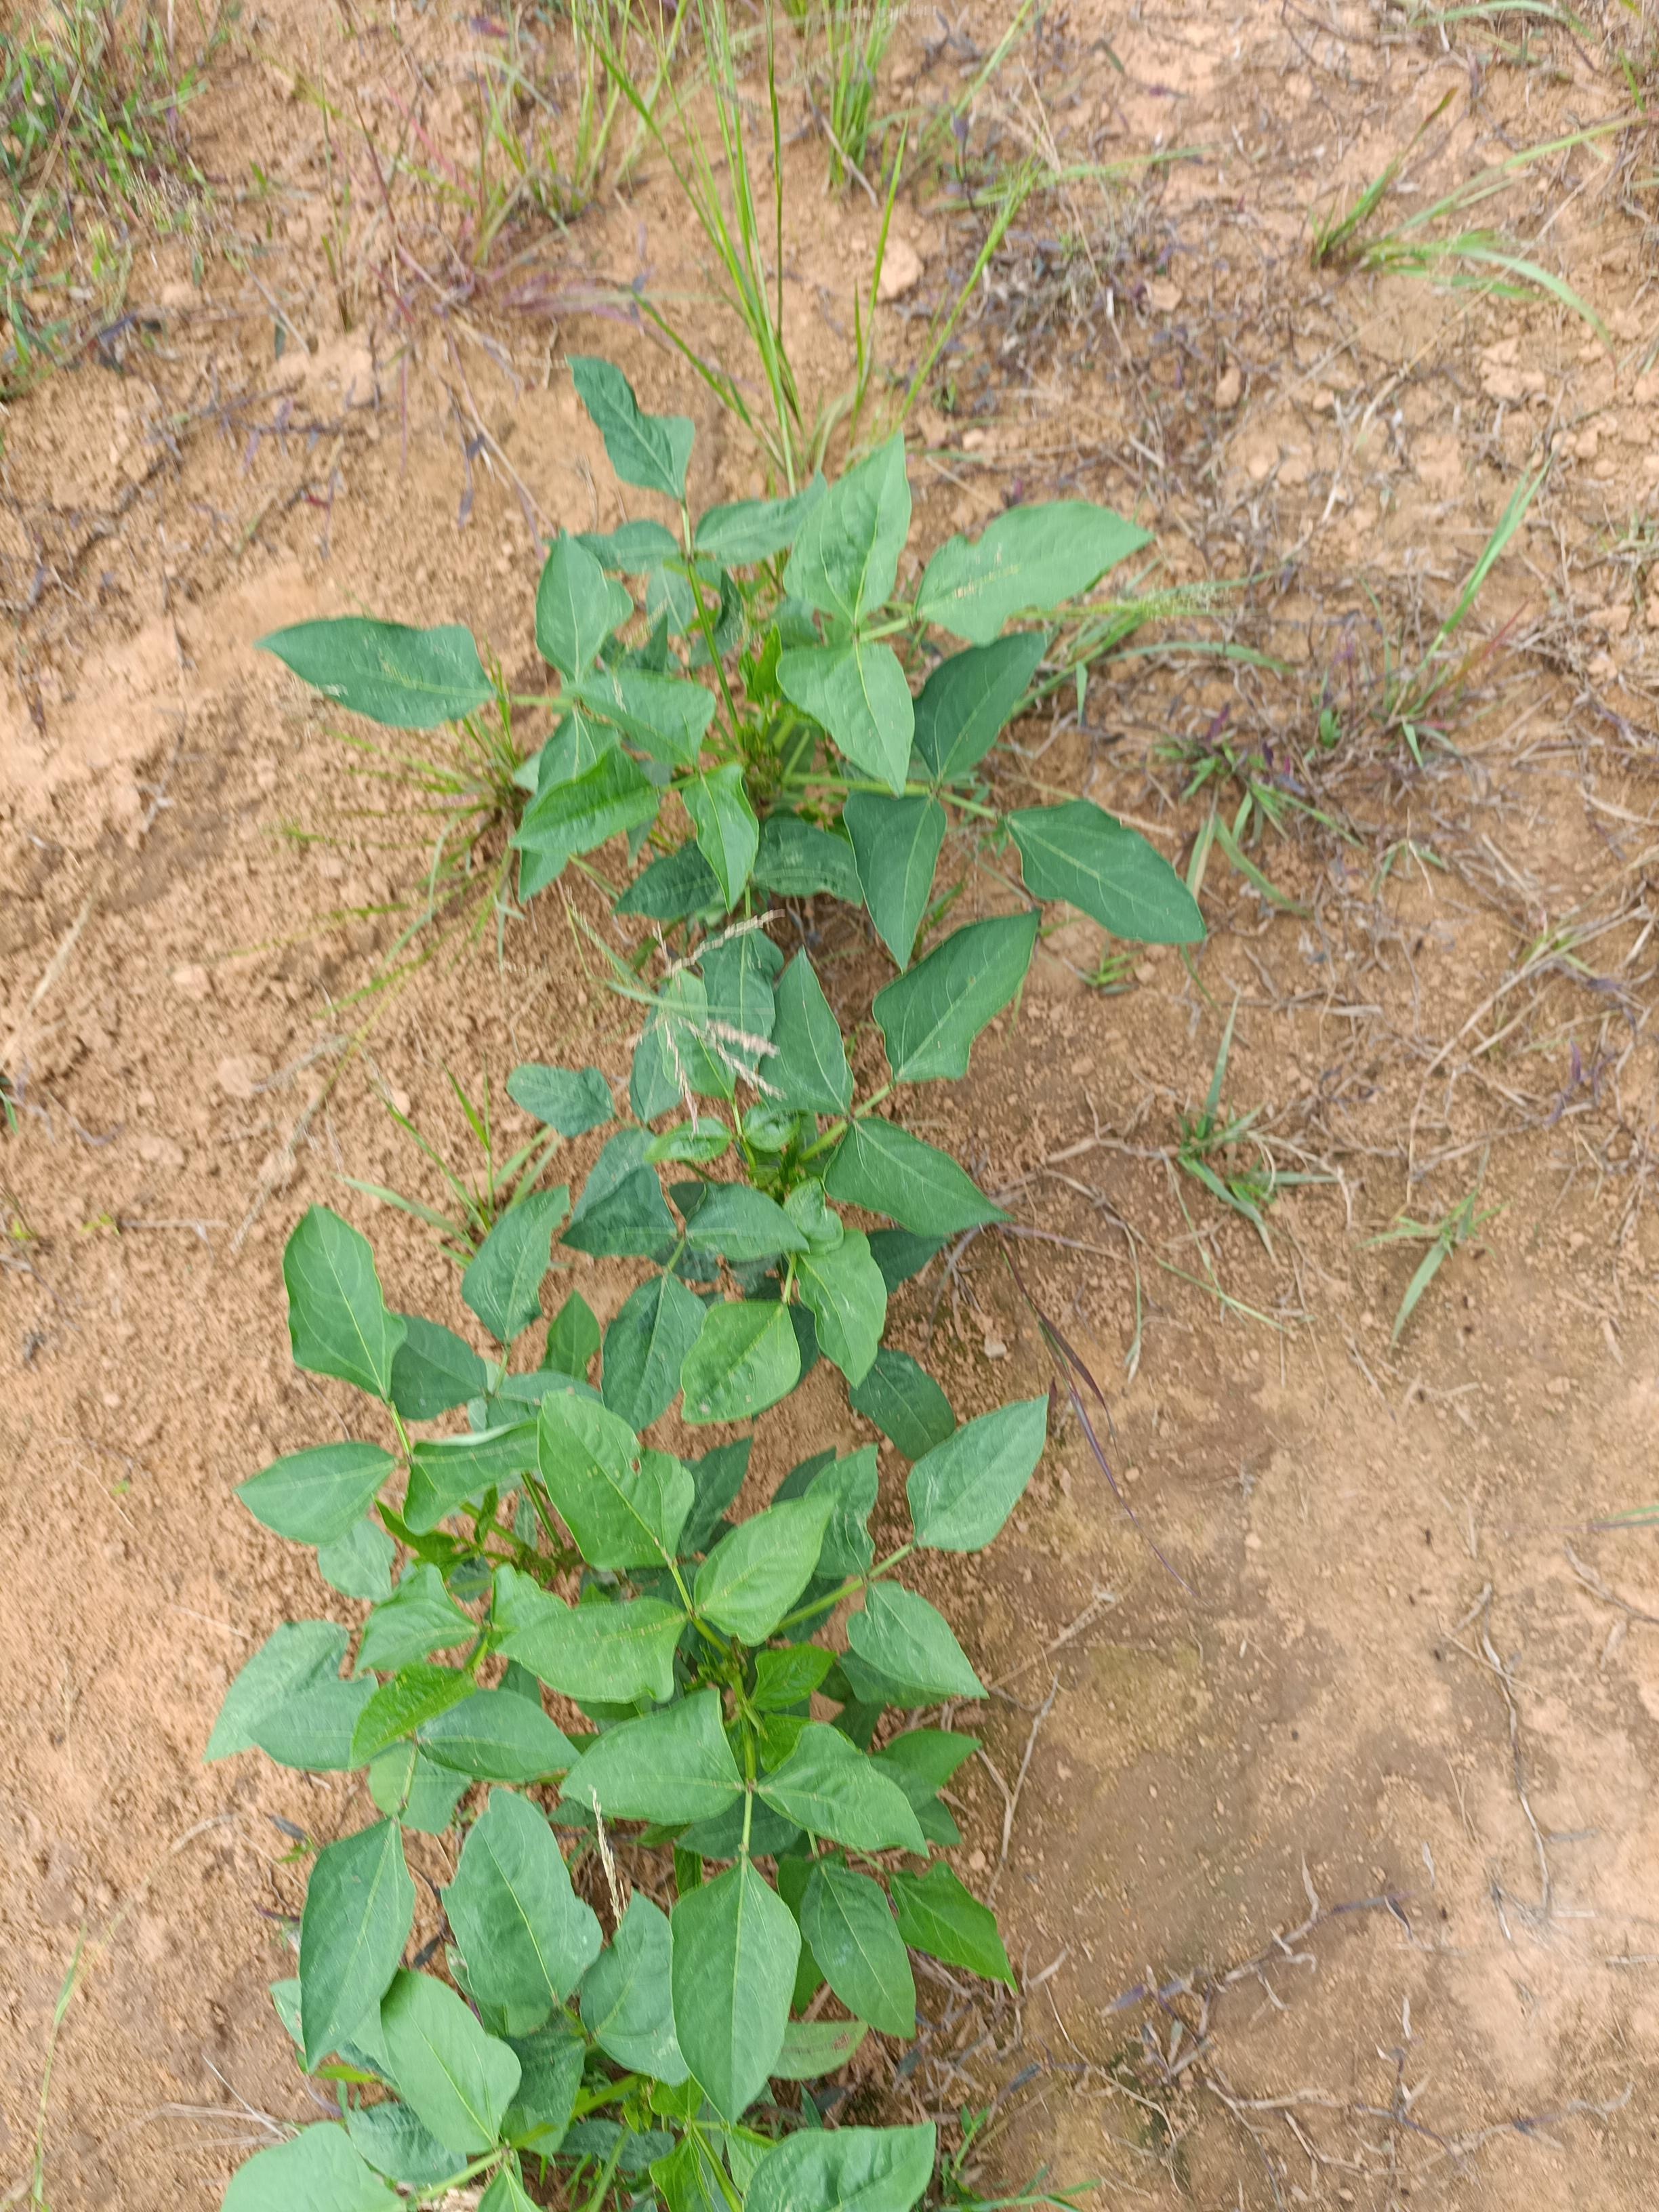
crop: cowpea
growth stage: emergence
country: Nigeria
